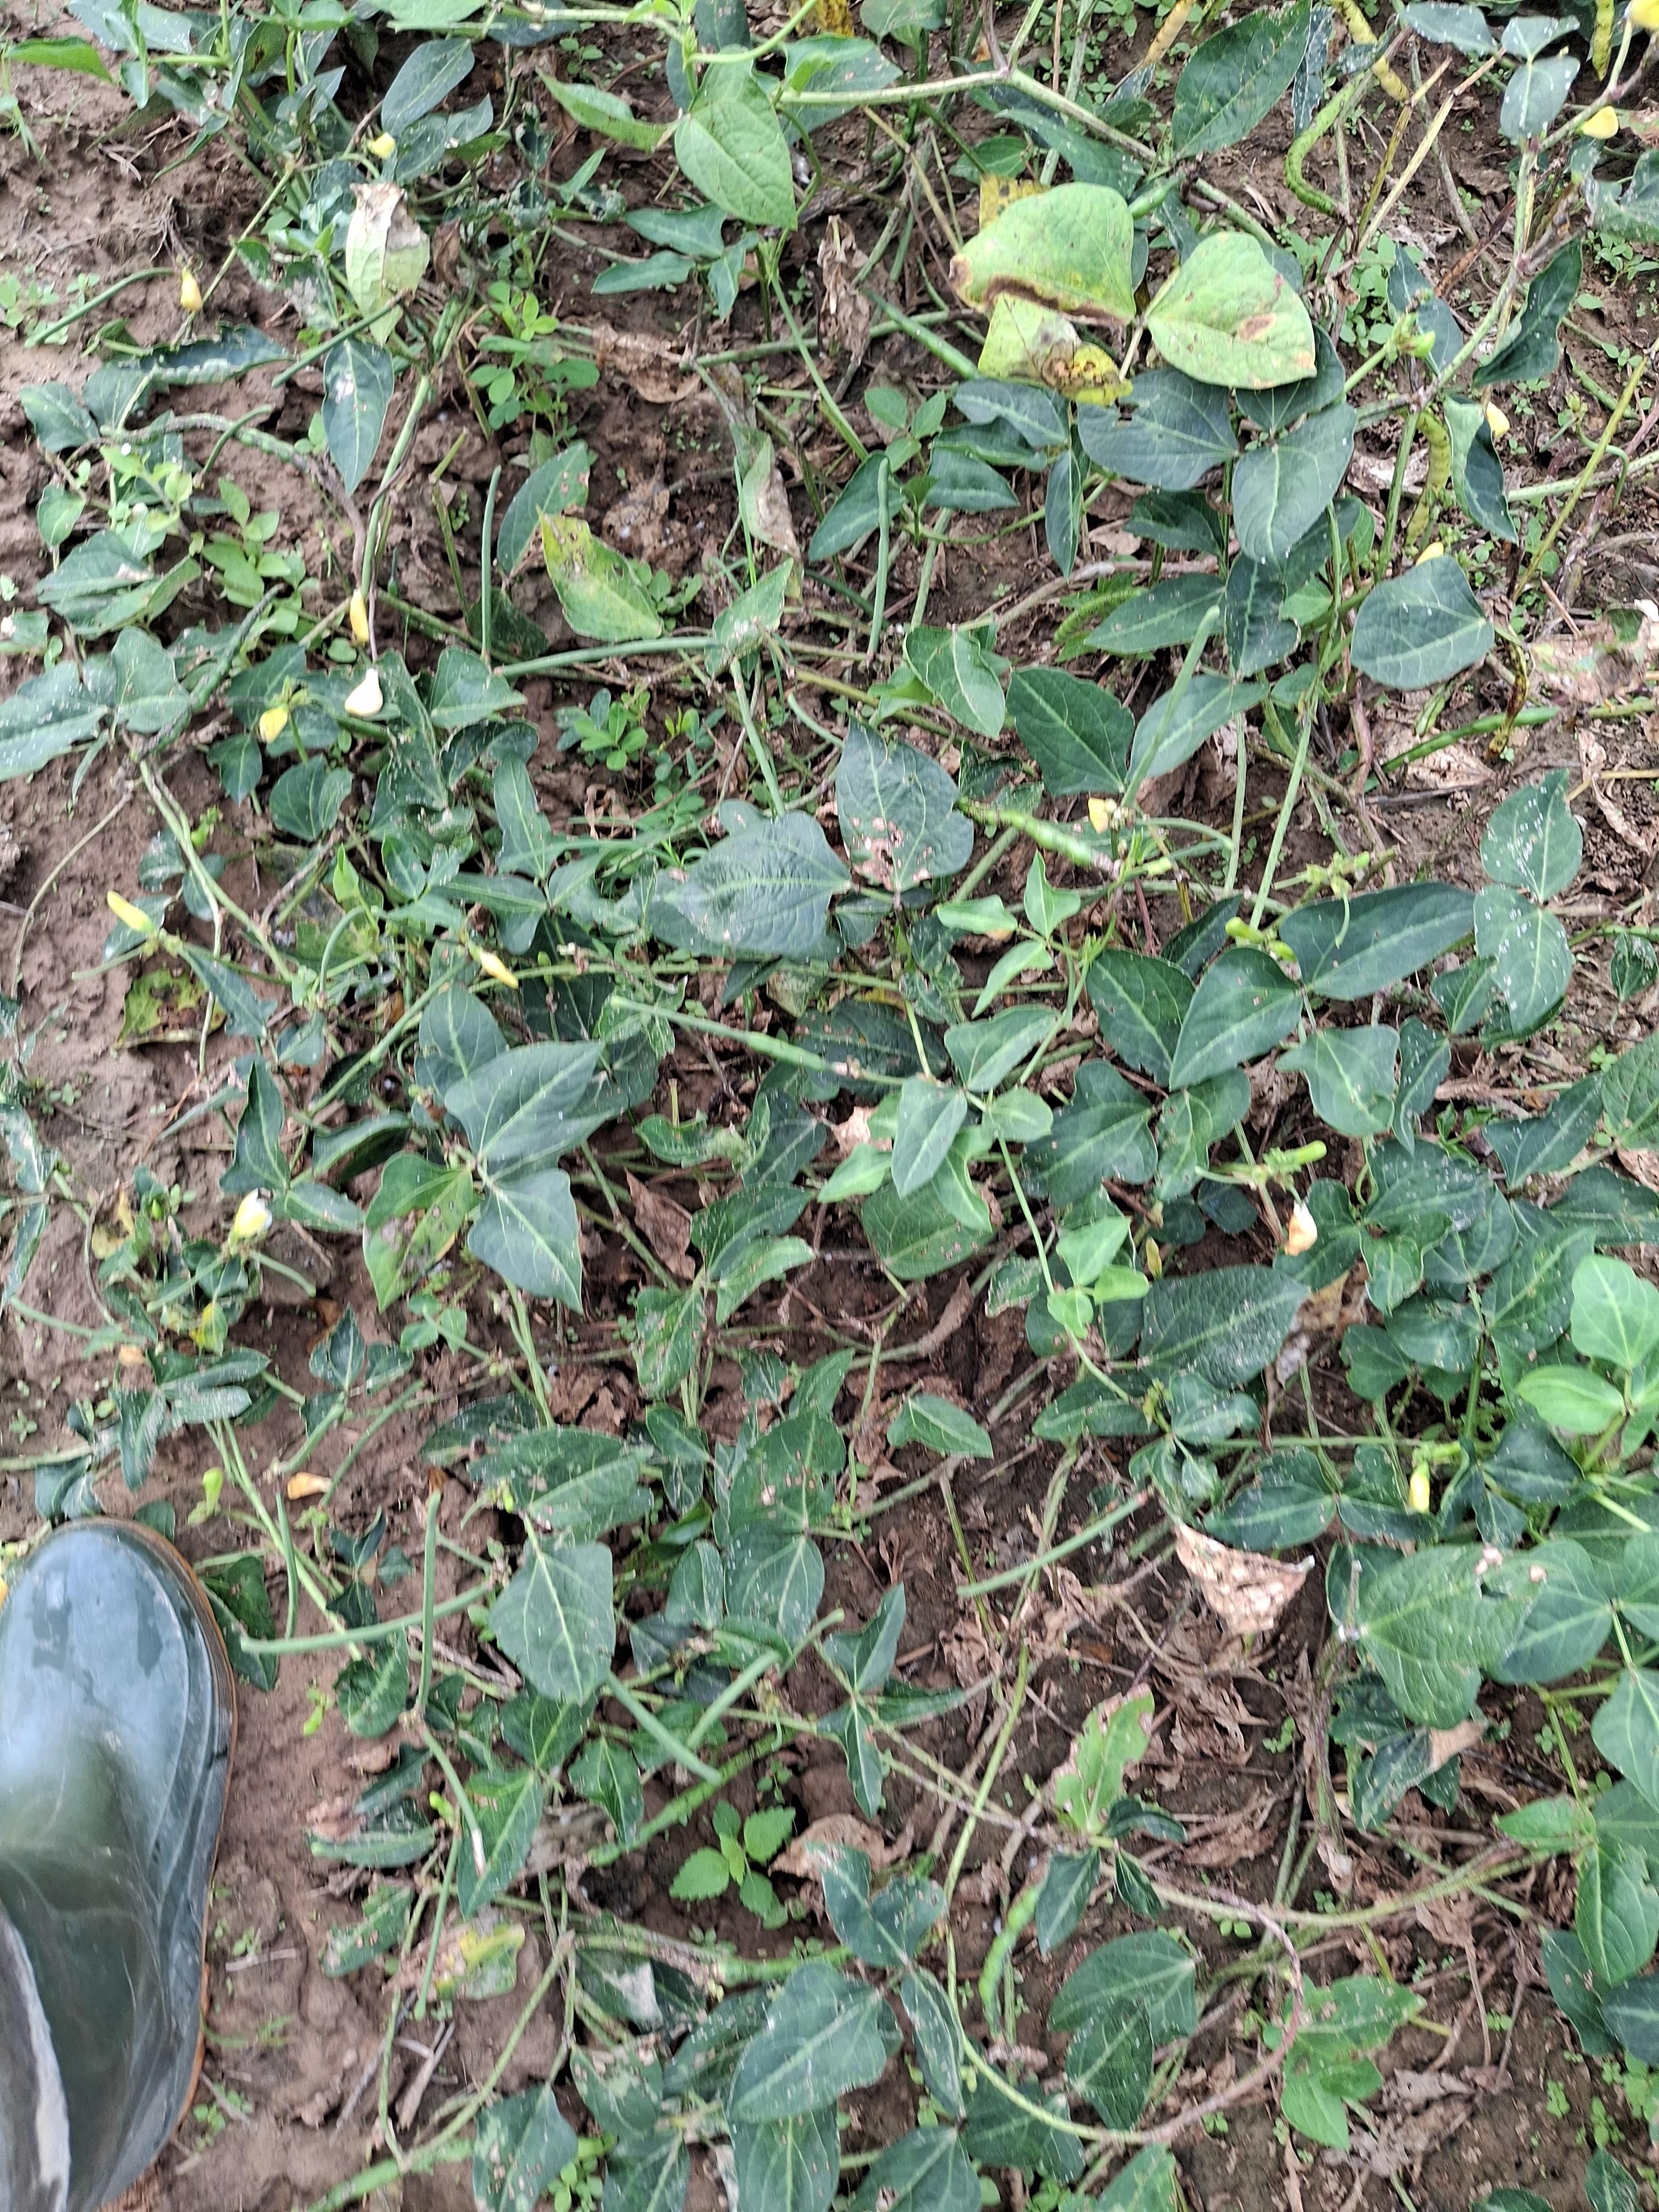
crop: cowpea
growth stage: development pod
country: Nigeria
